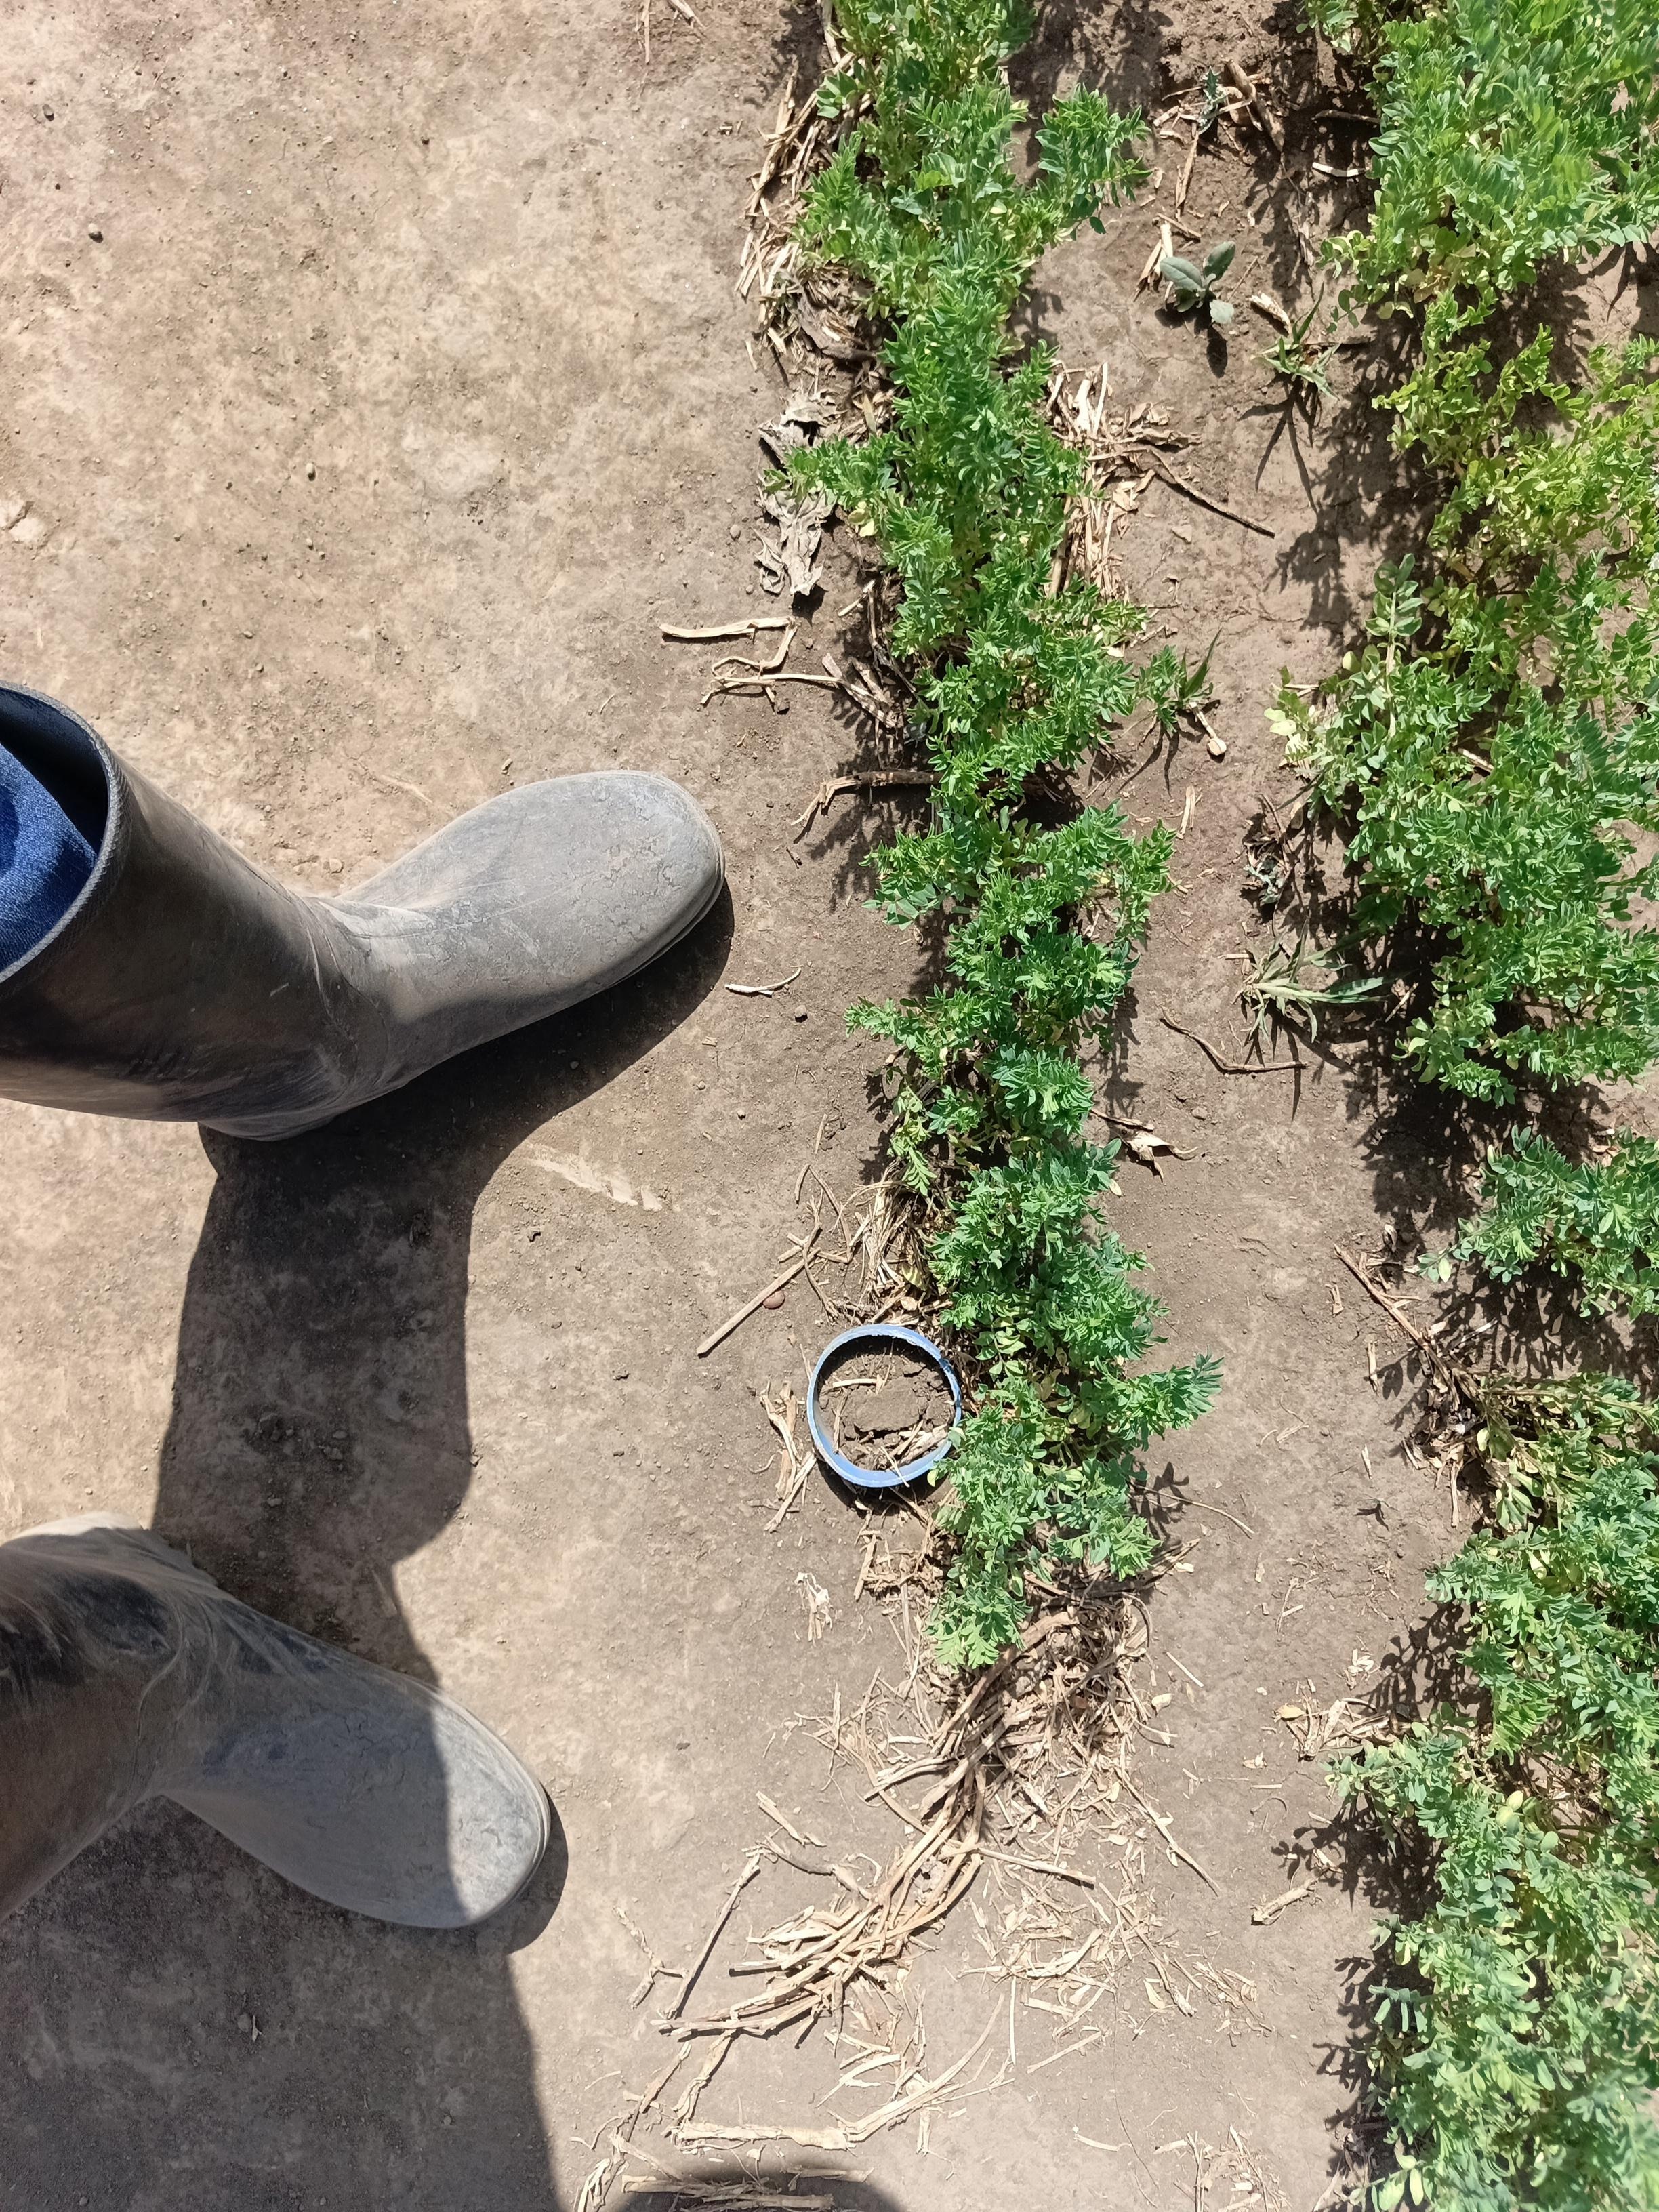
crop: lentil
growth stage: vegetative
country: Tanzania
